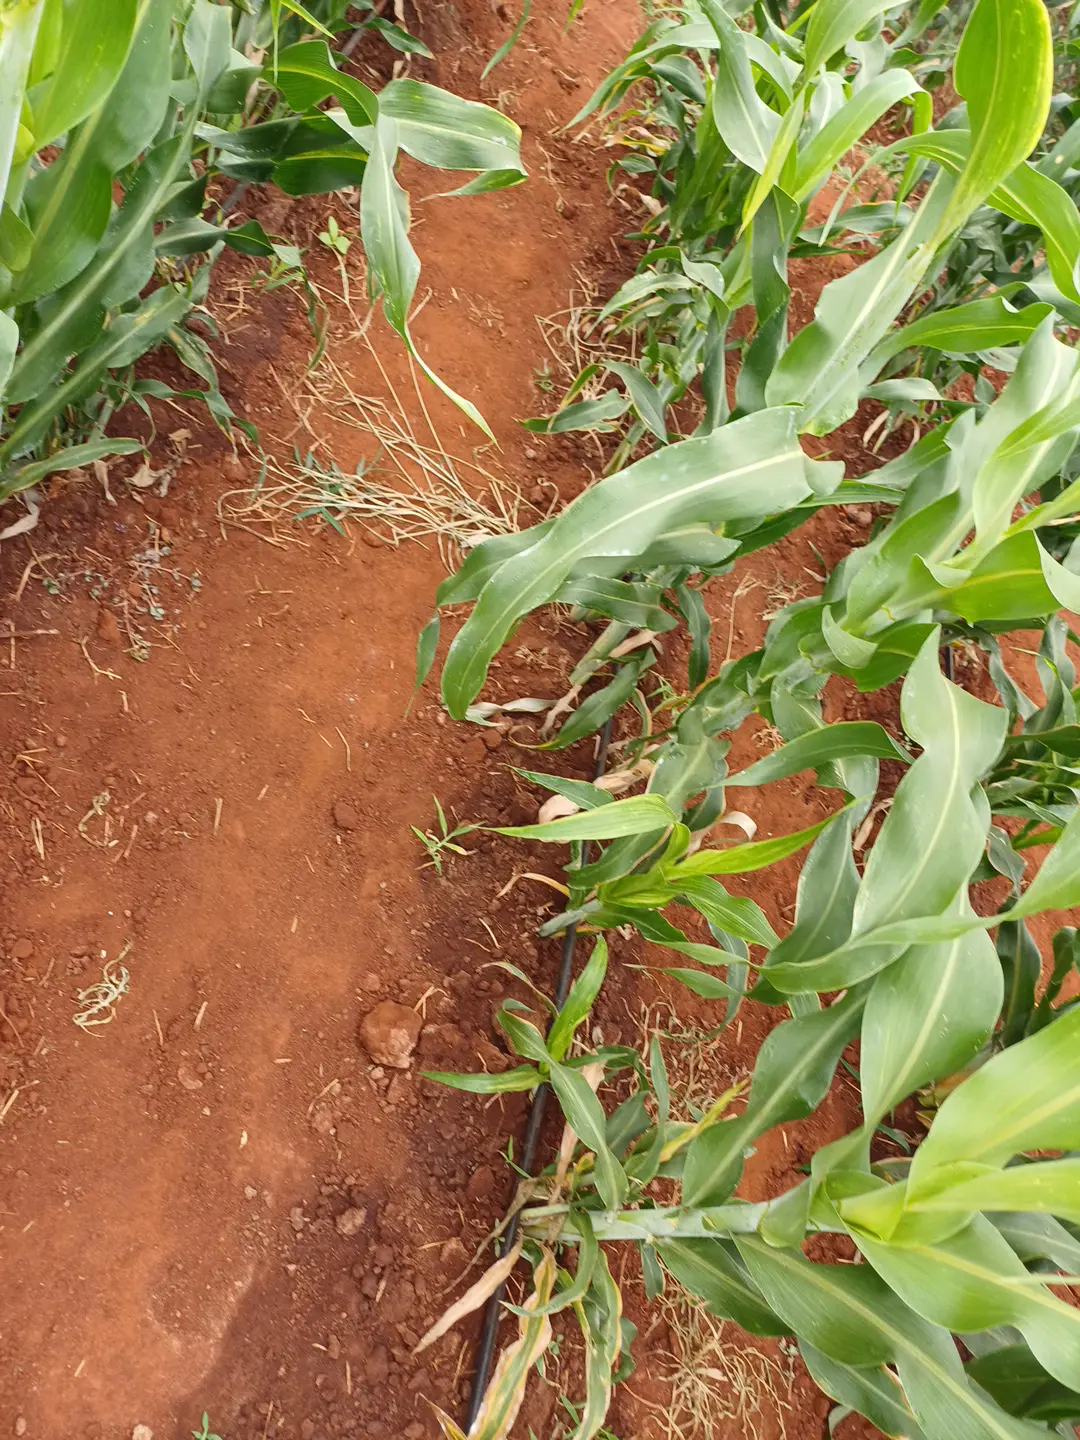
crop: sorghum
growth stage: heading tuber
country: Kenya
